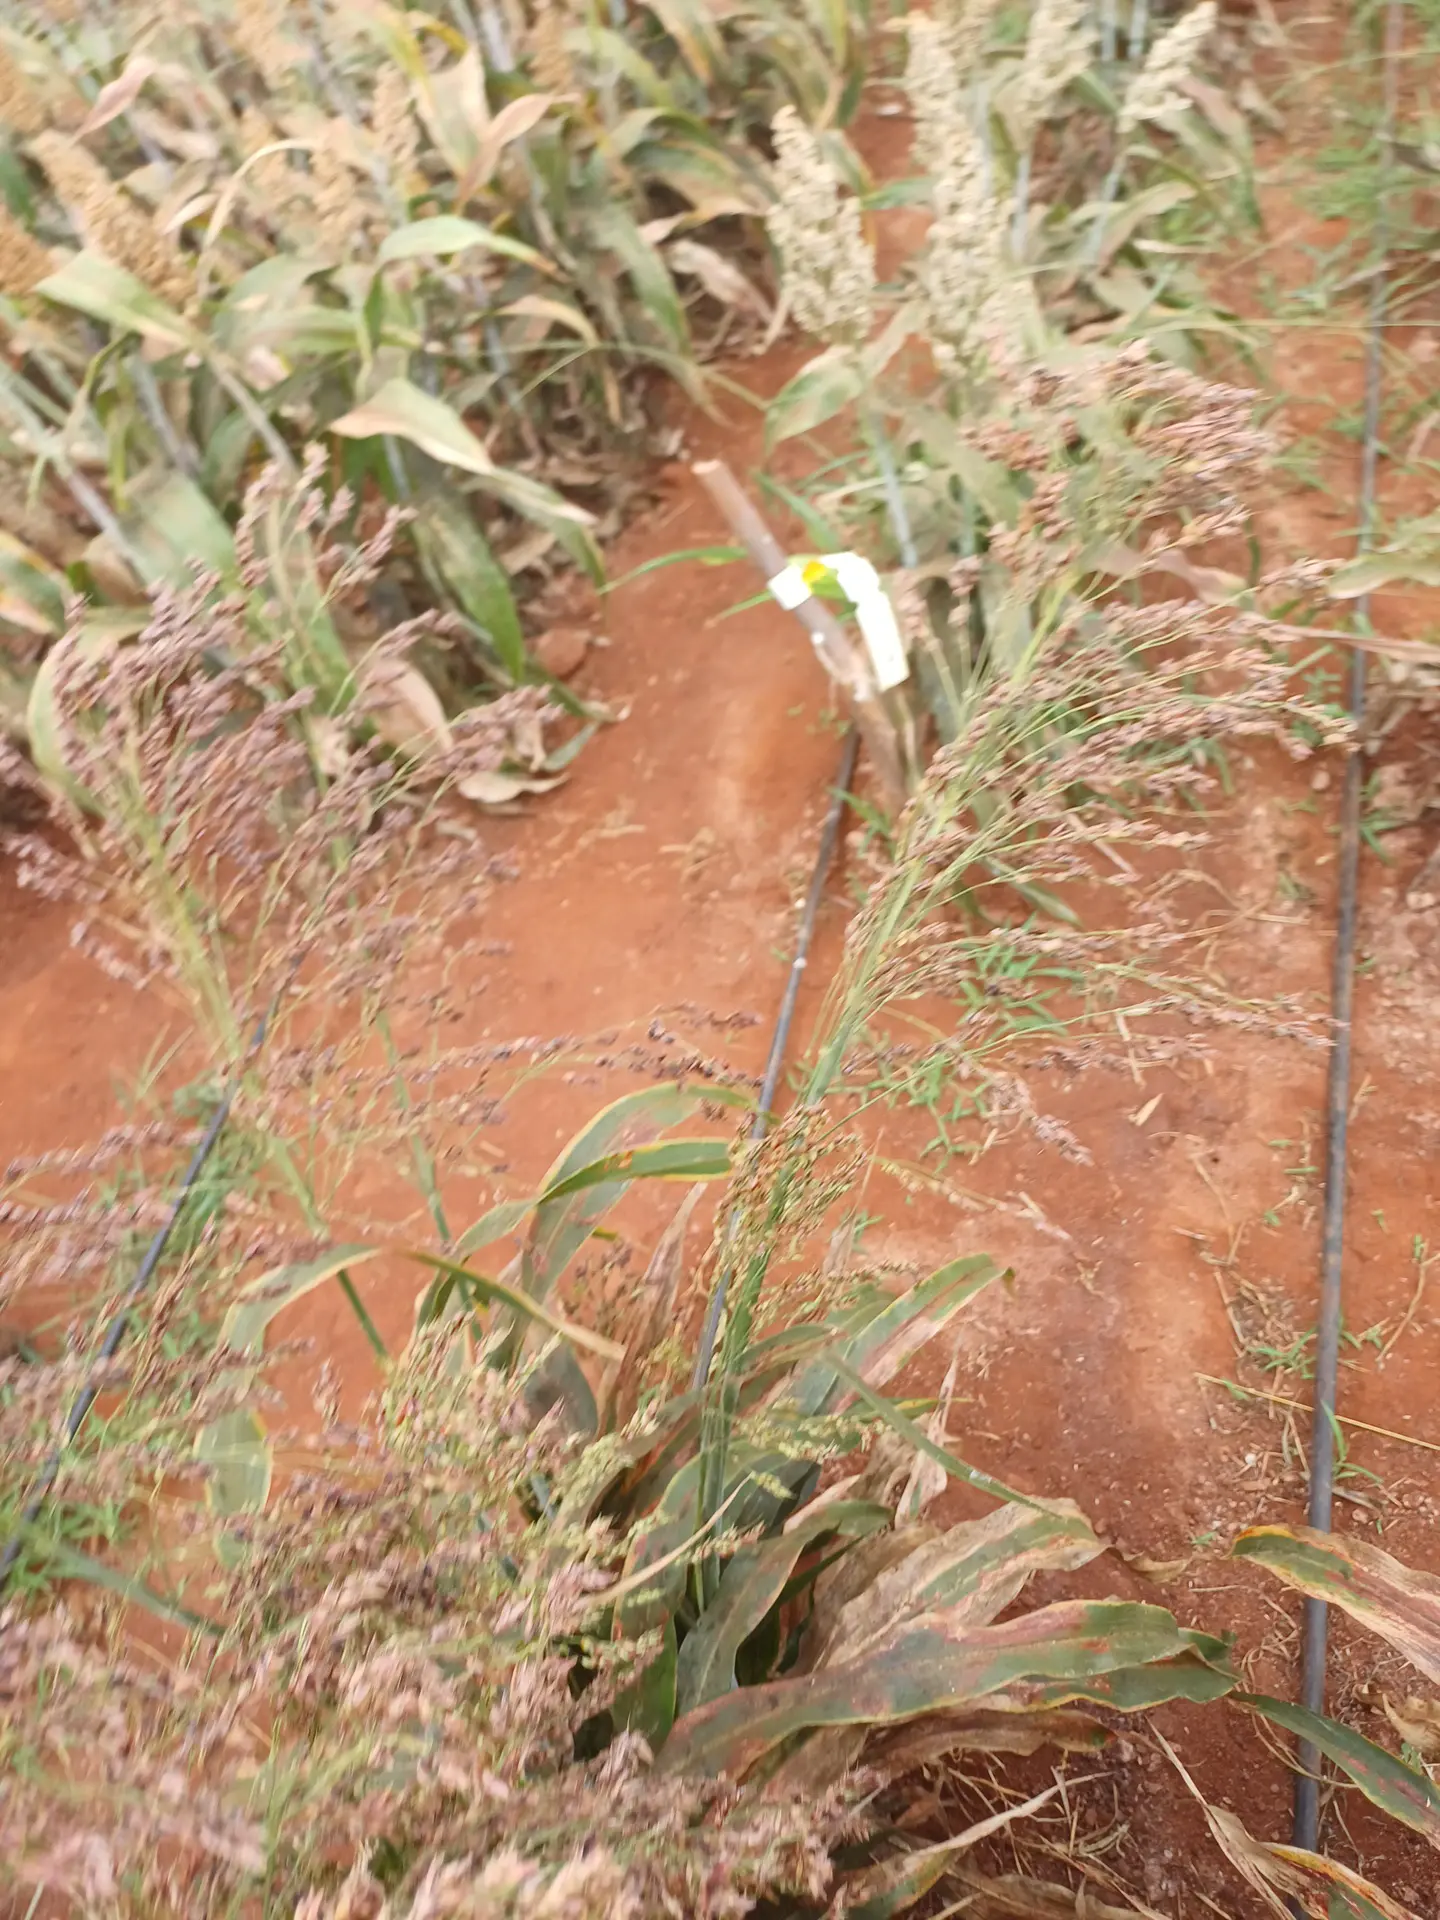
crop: sorghum
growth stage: maturity
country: Kenya
